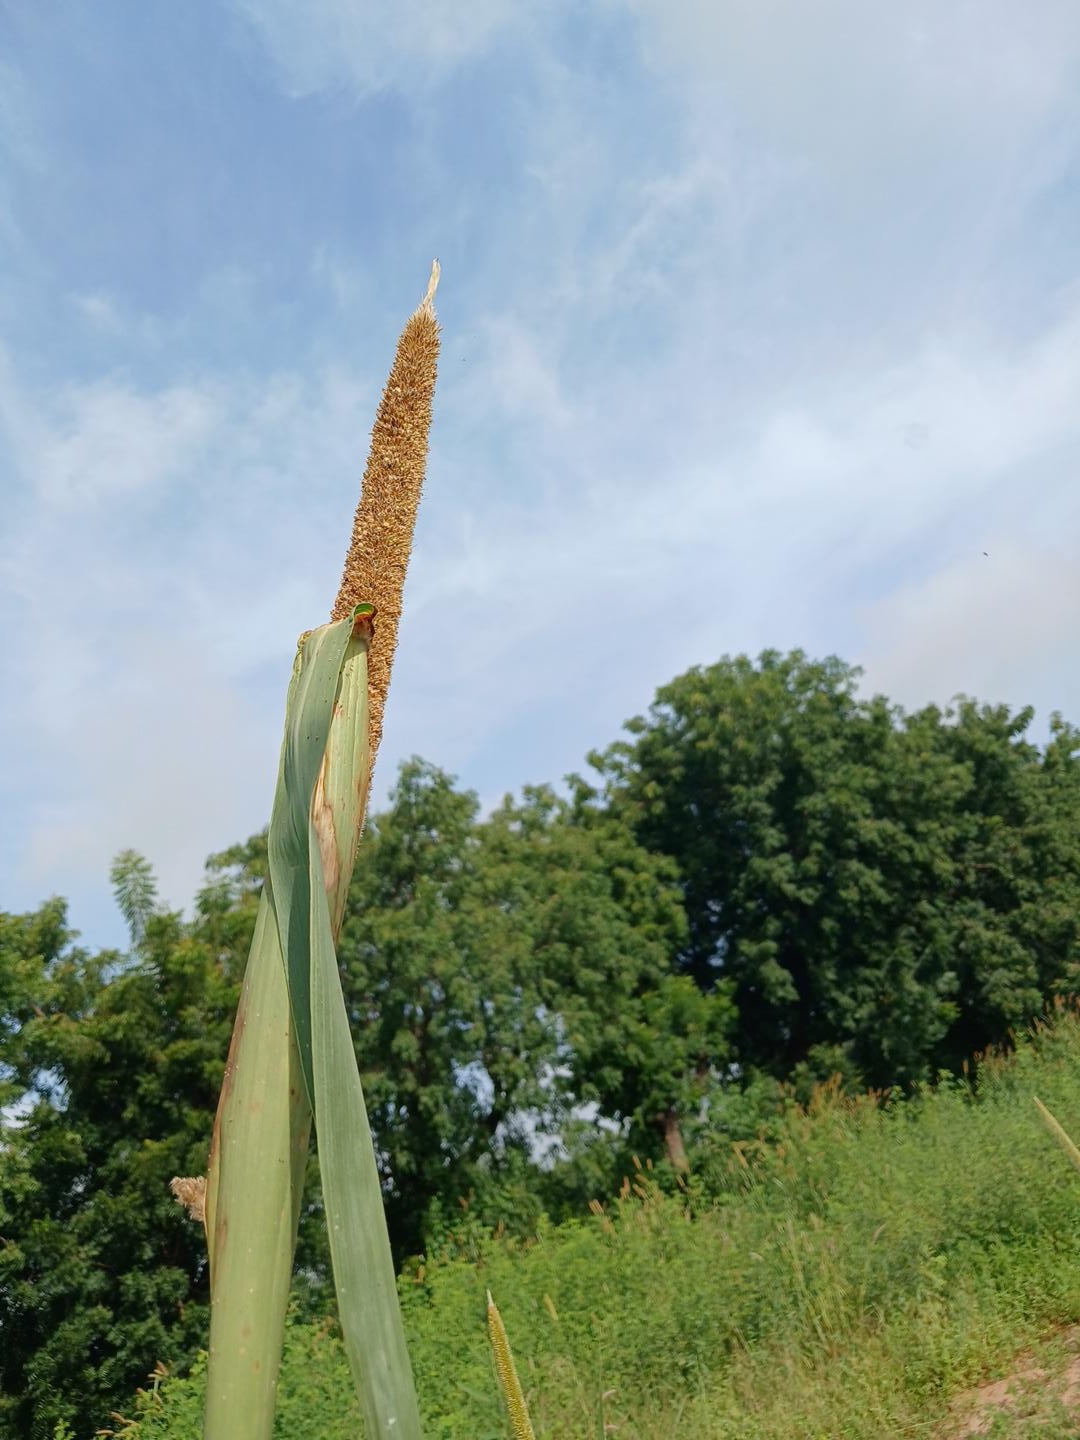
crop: pearl millet
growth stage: maturity
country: Senegal
